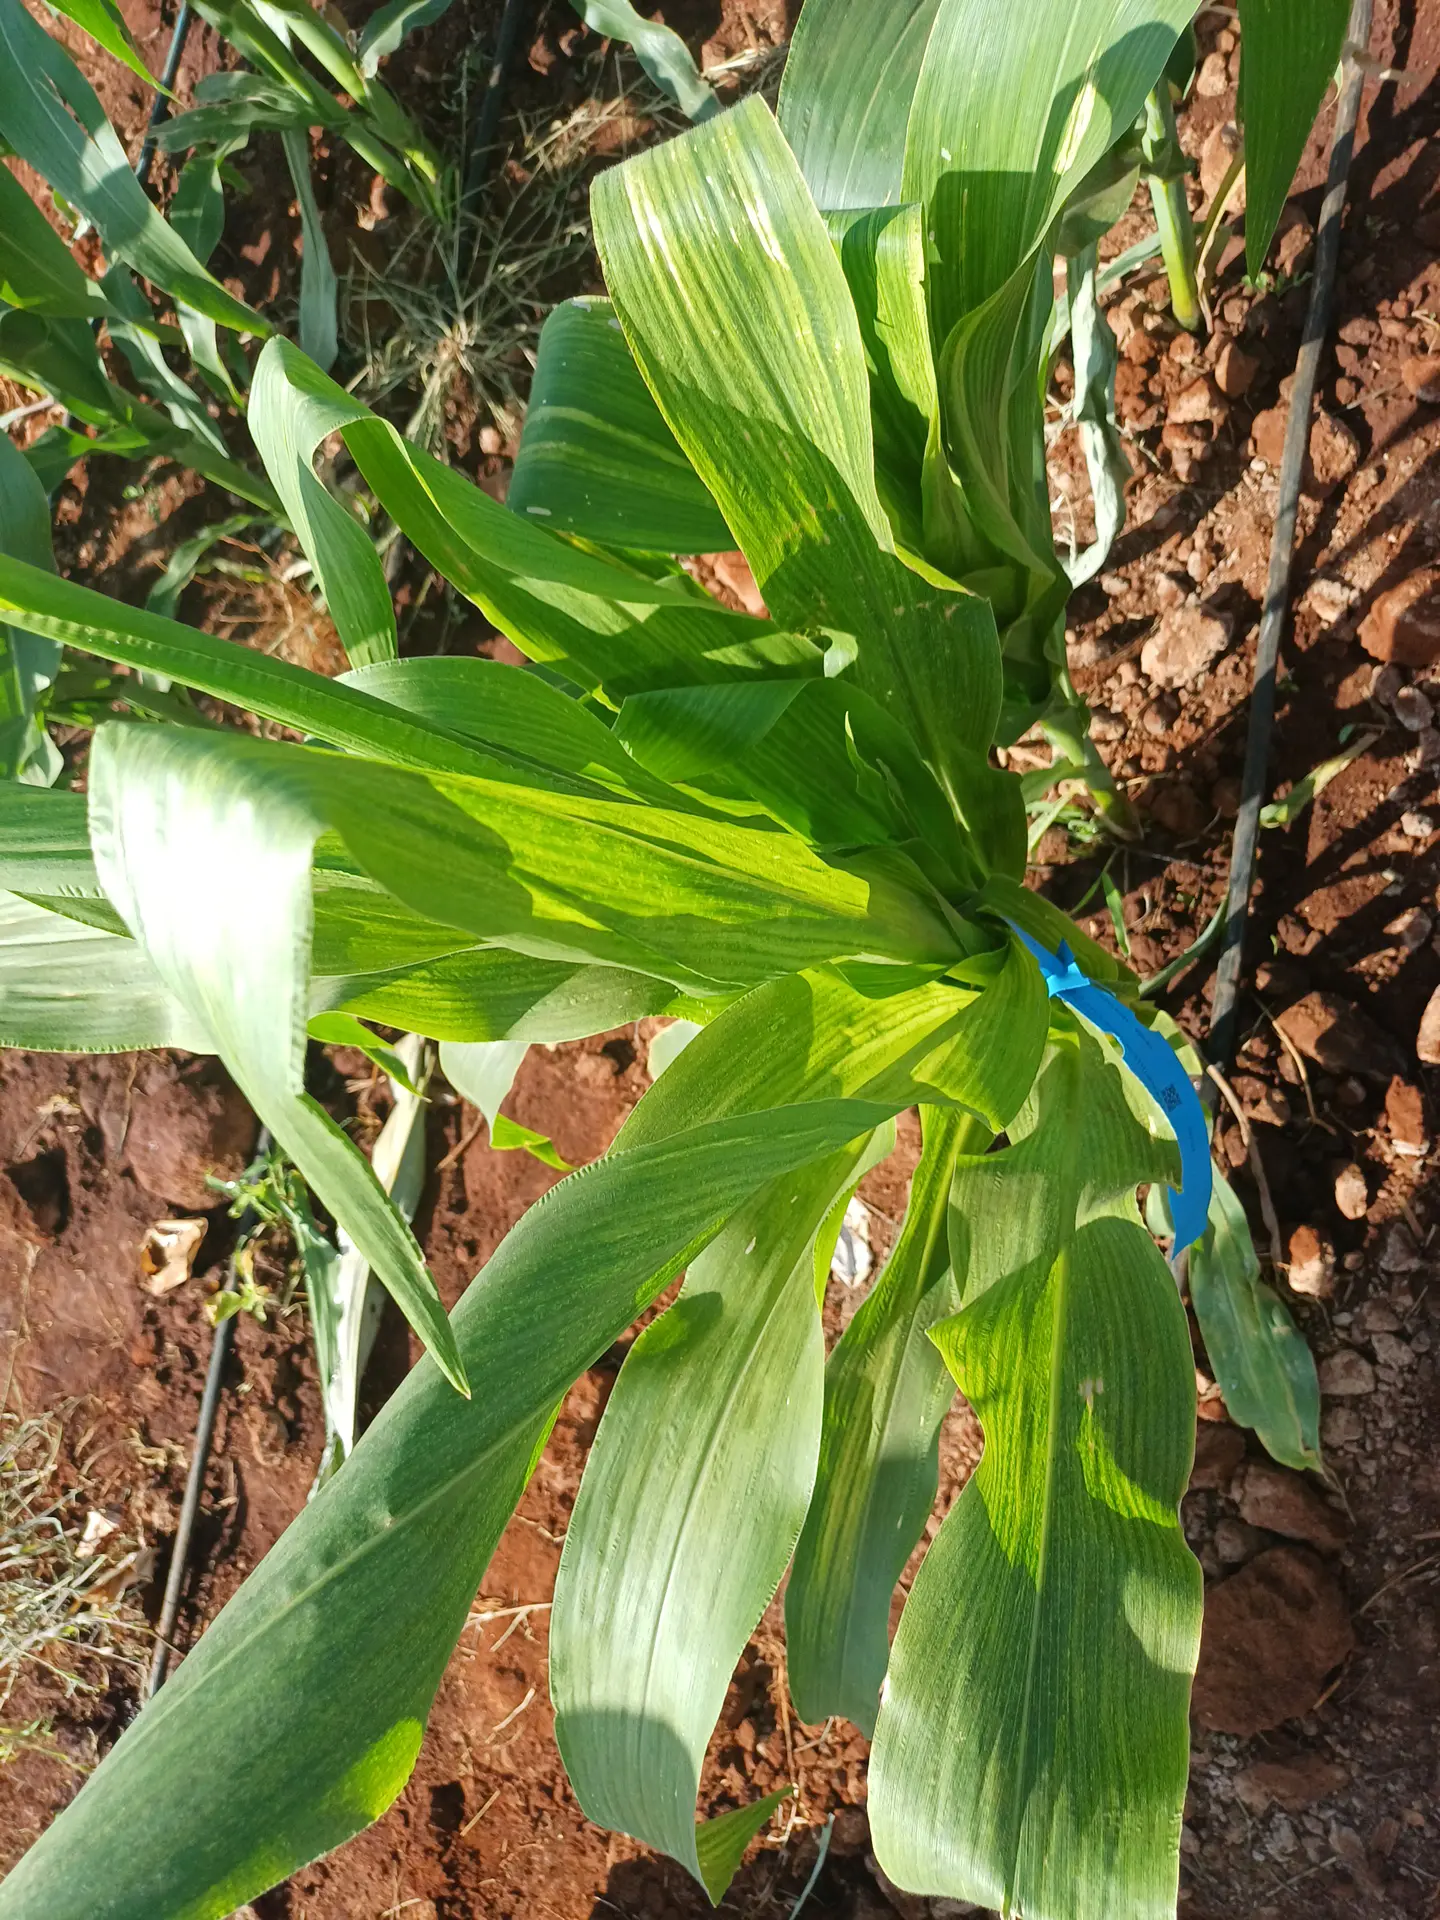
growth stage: vegetative
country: Kenya
